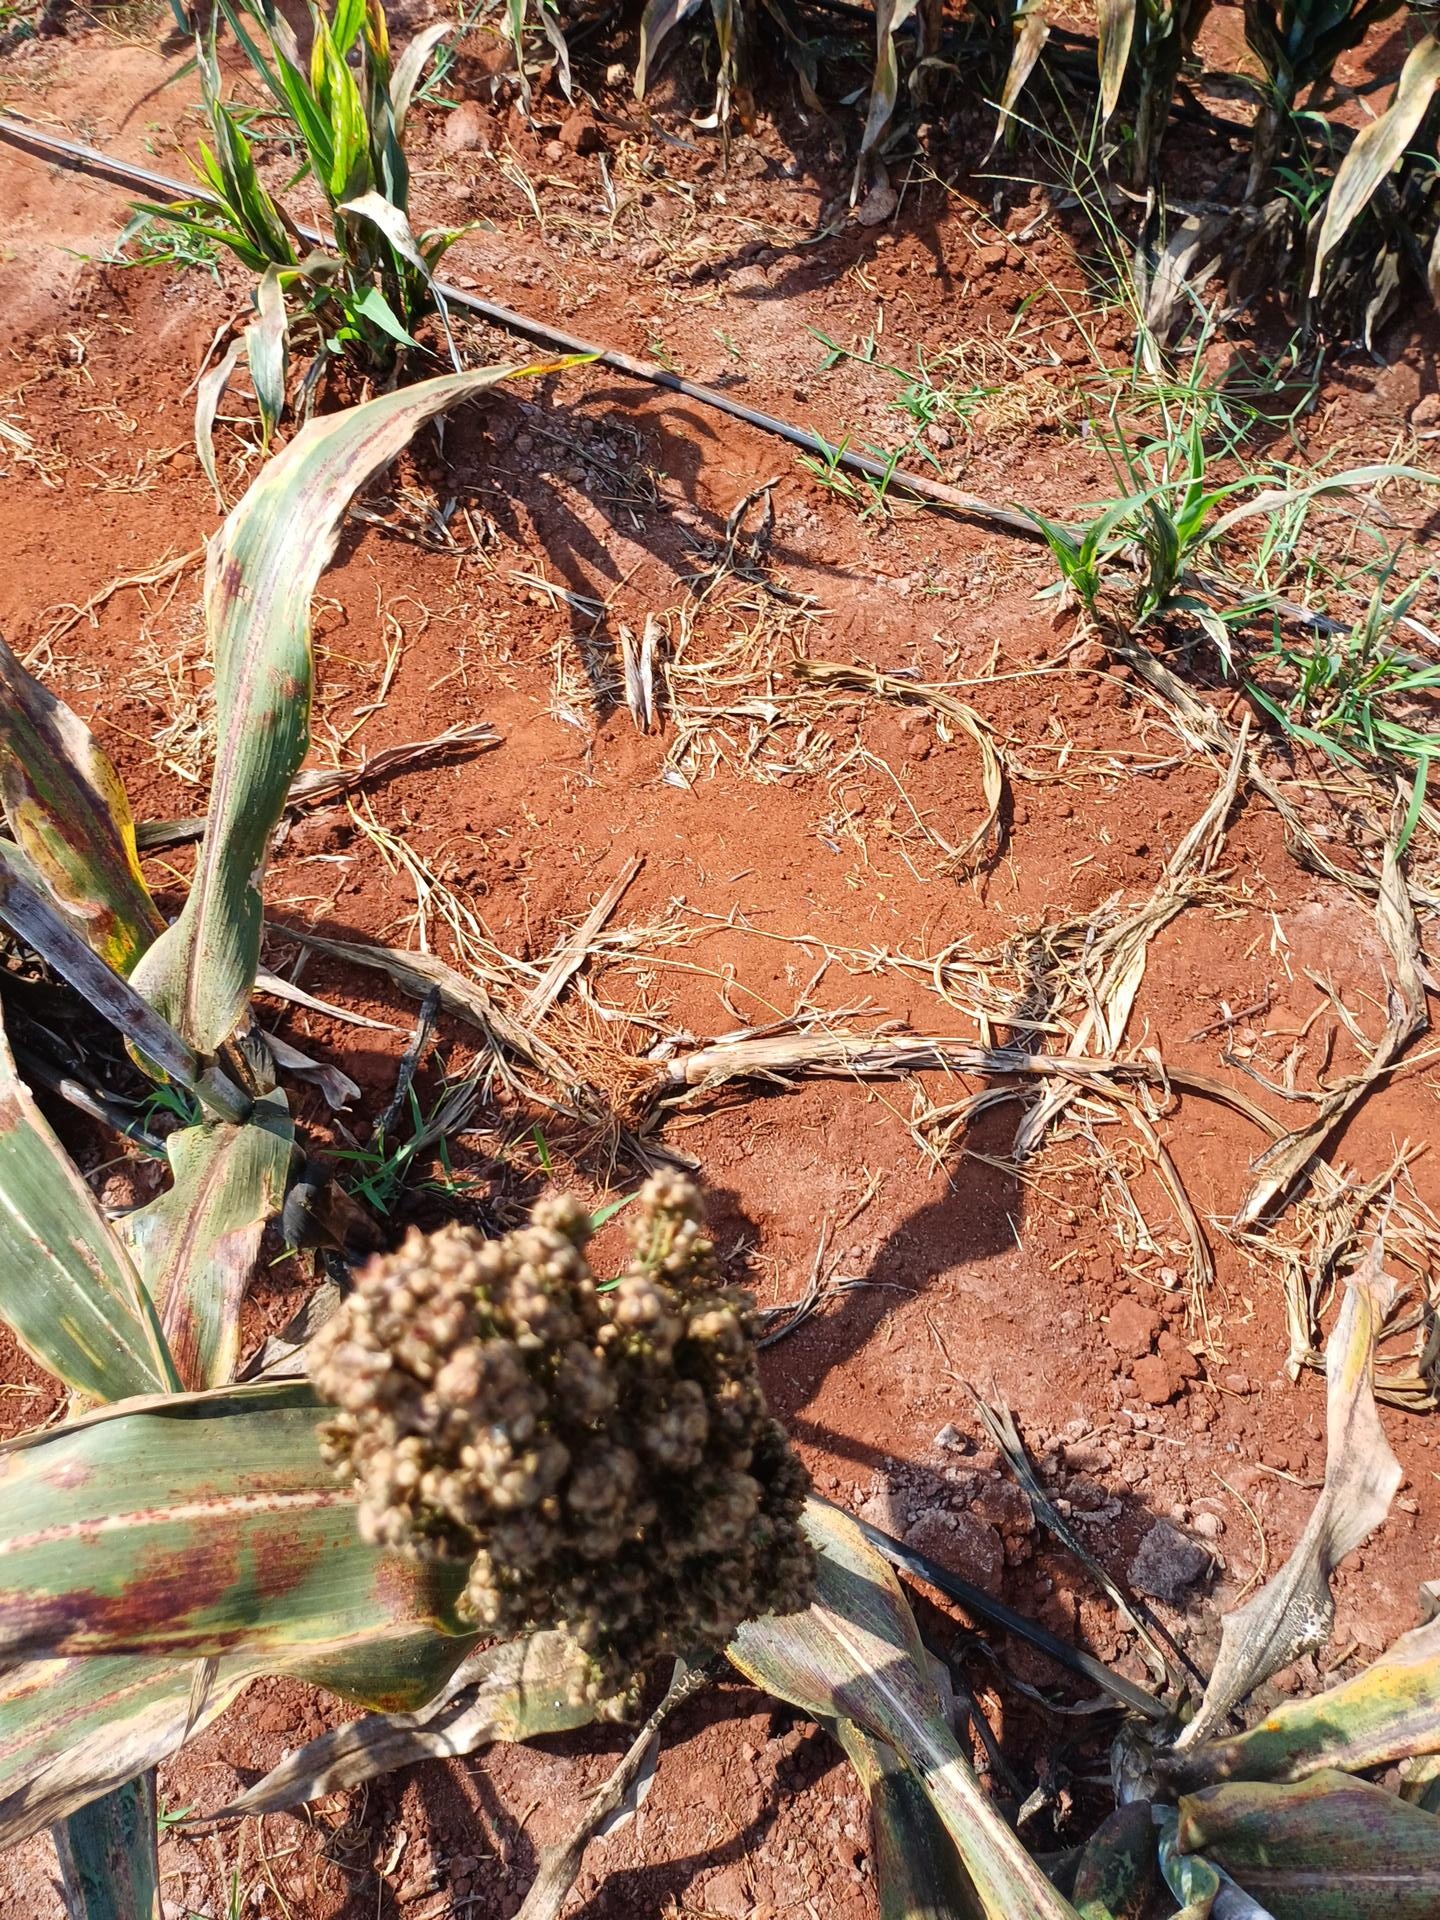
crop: sorghum
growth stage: filling grain
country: Kenya
